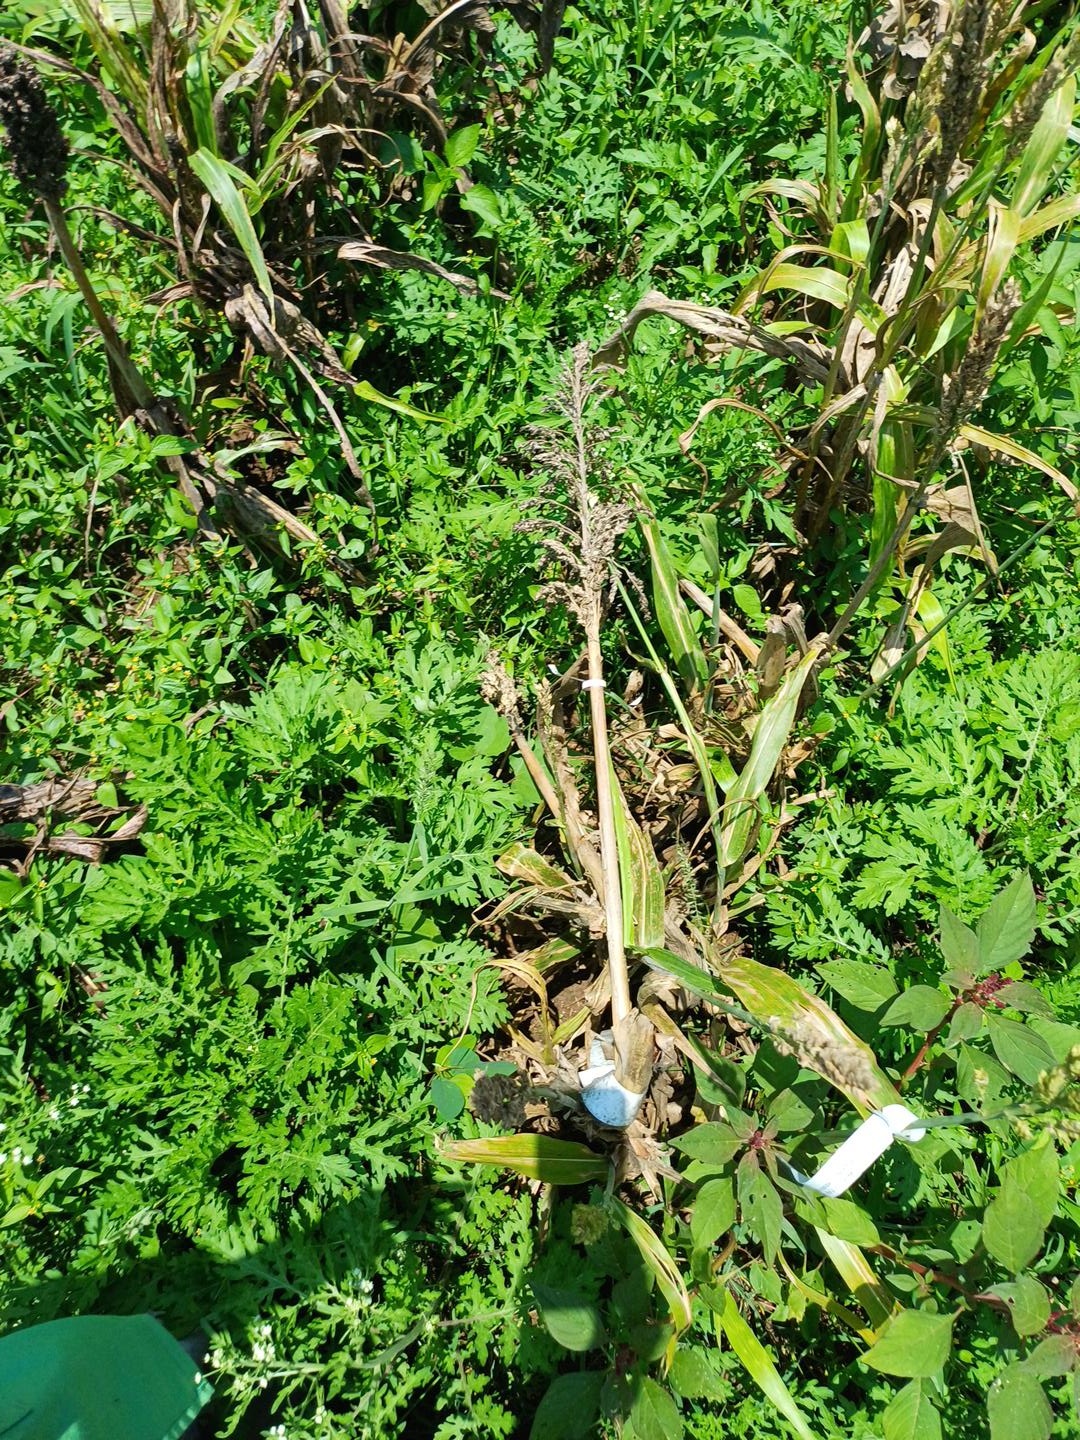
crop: sorghum
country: Kenya
